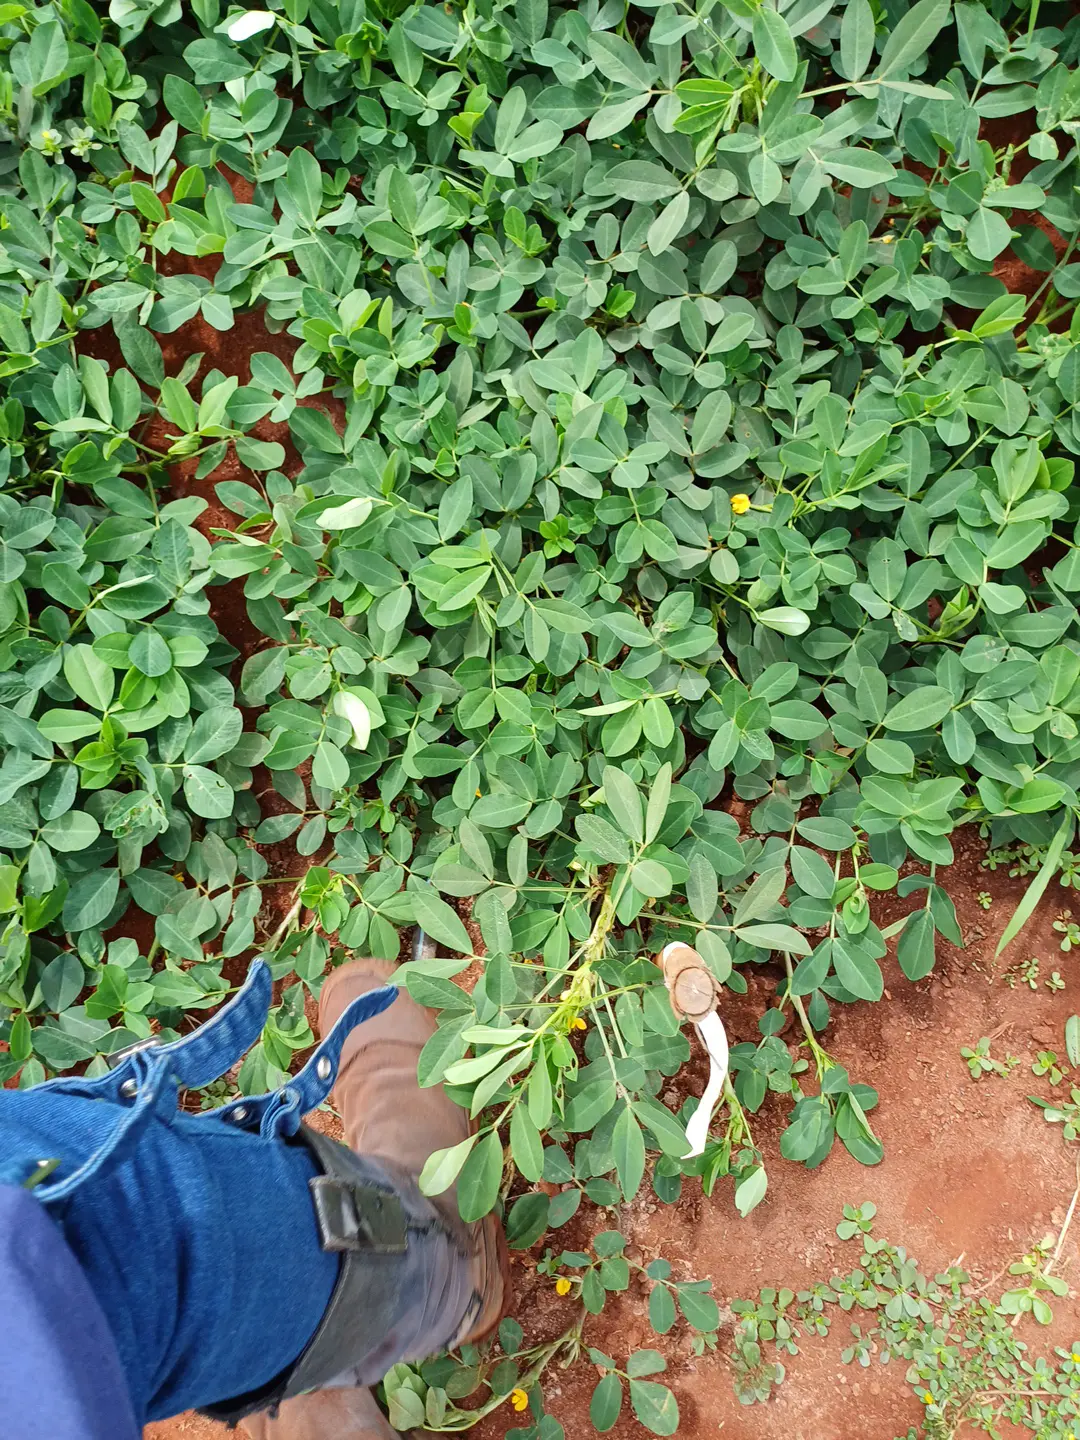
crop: groundnut
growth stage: flowering
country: Kenya
